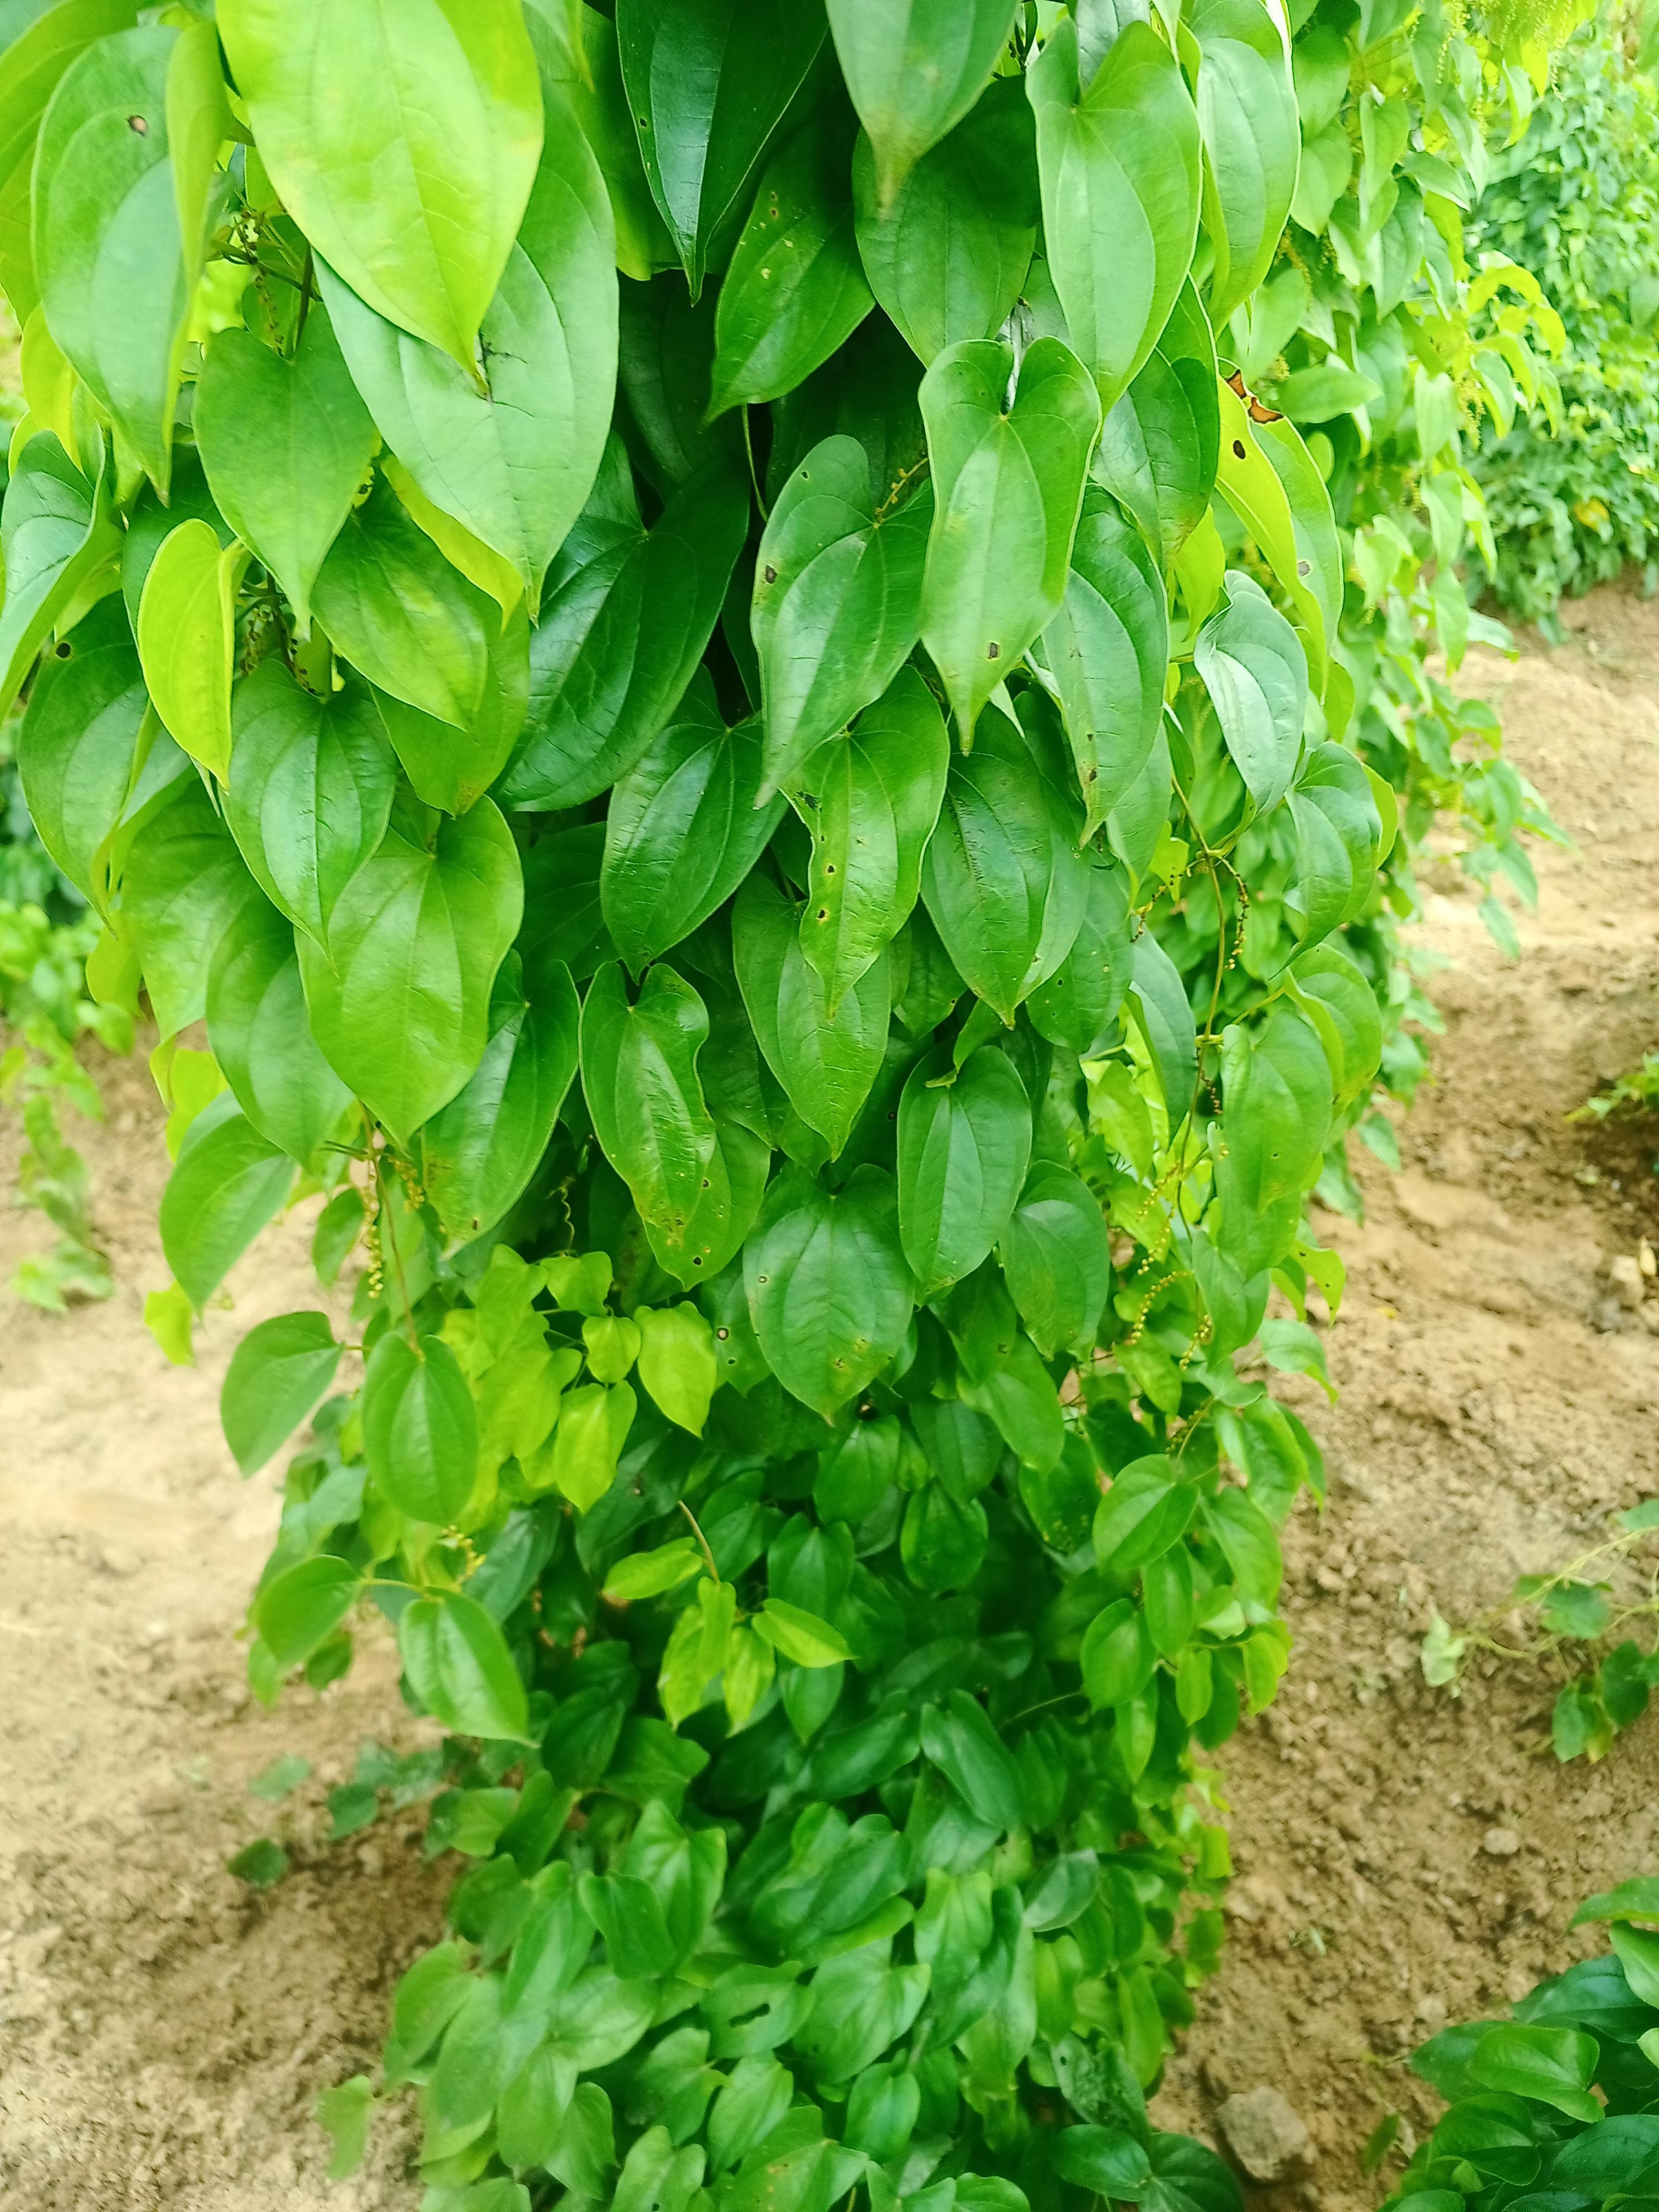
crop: yam
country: Nigeria
